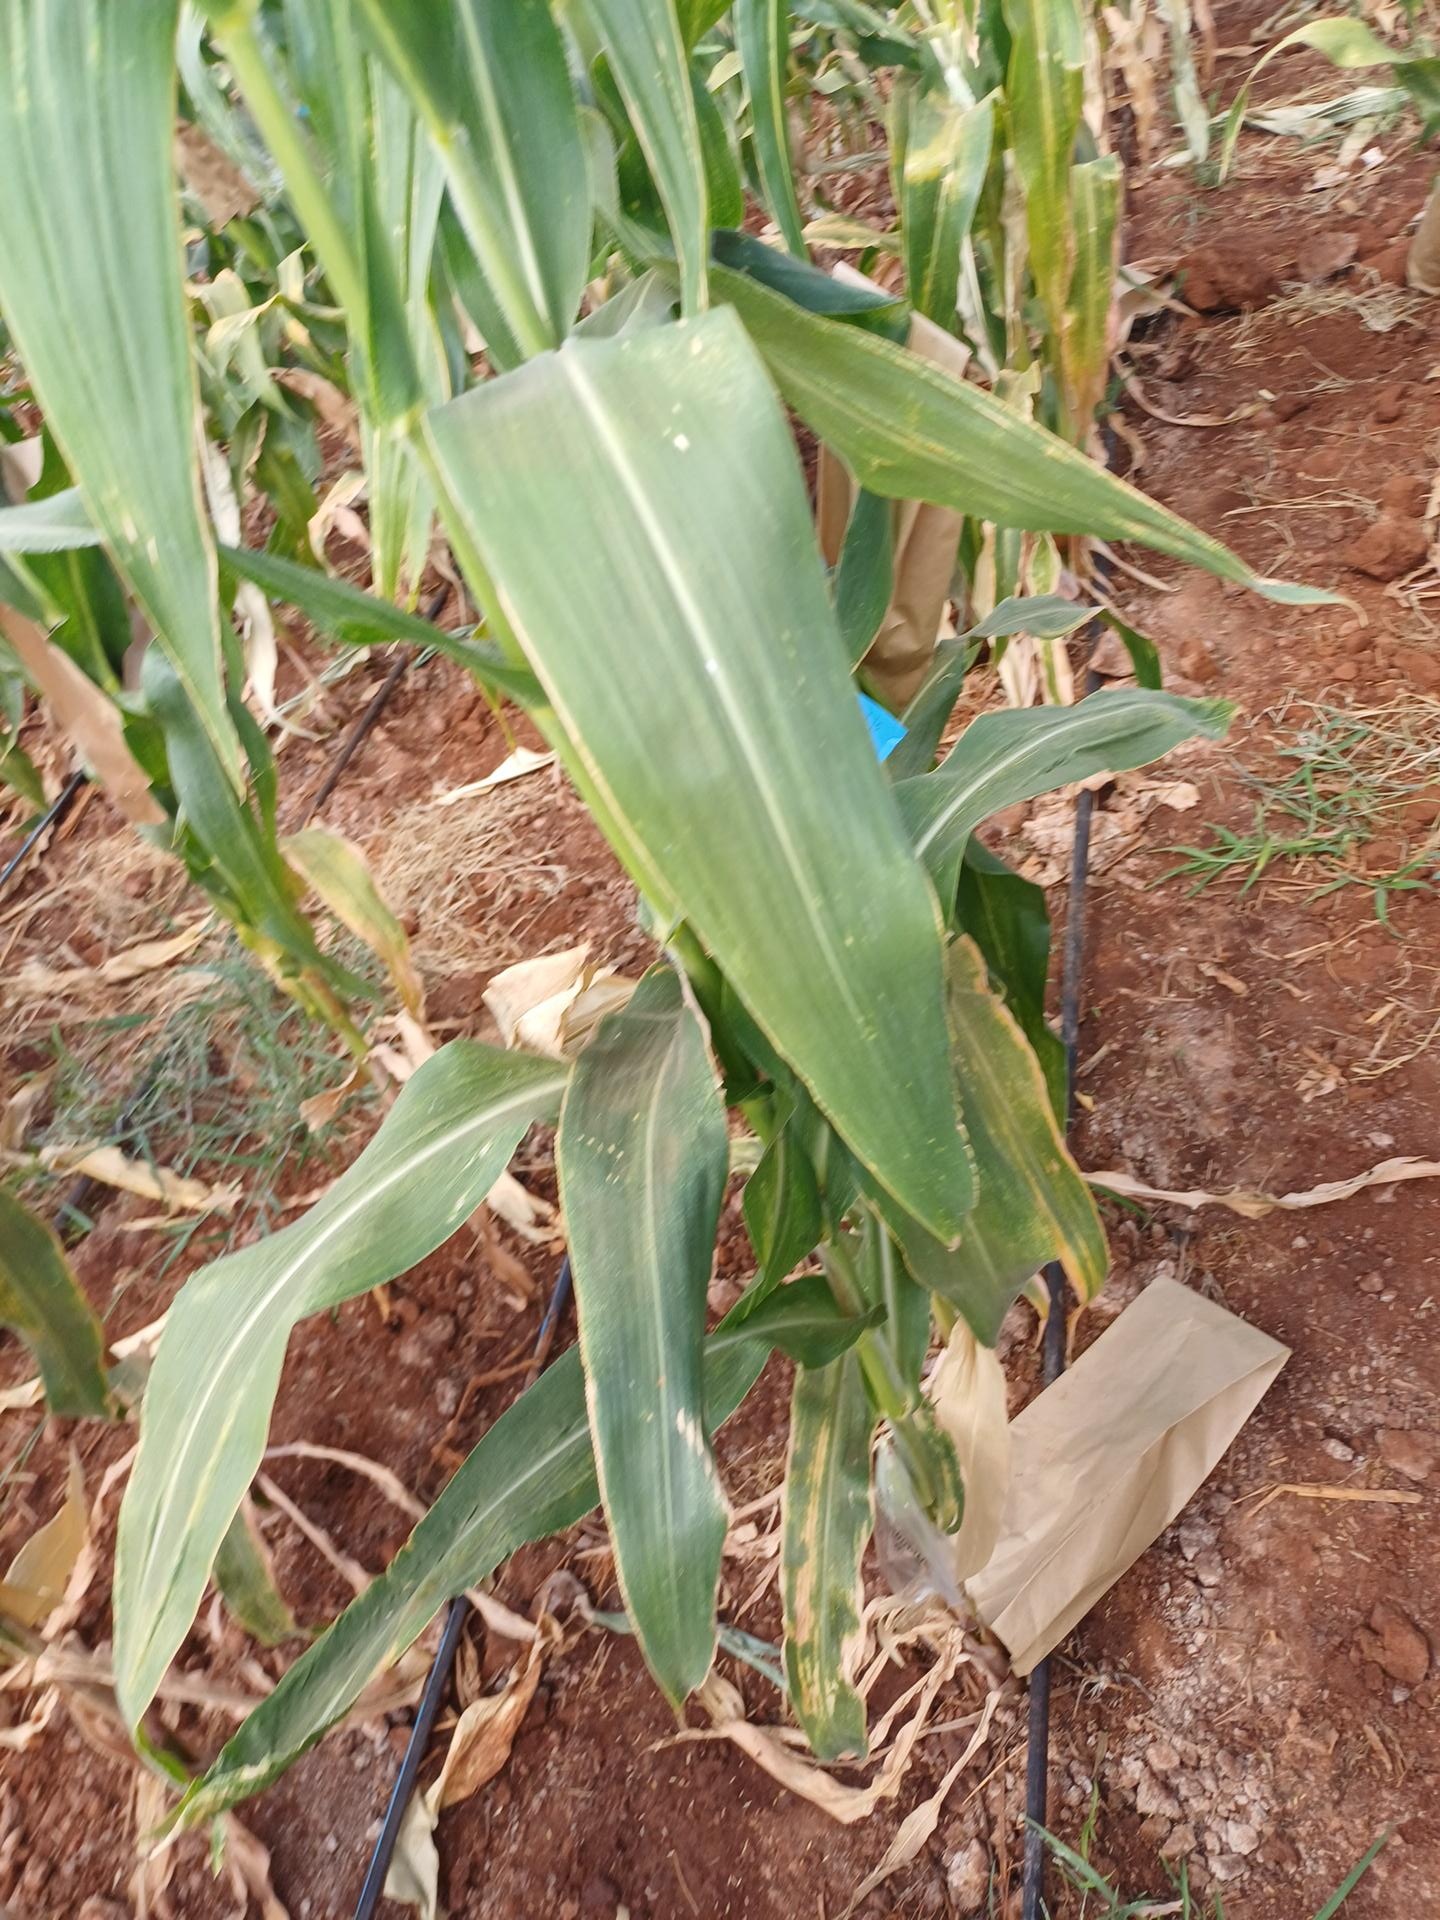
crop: maize
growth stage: flowering
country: Kenya
